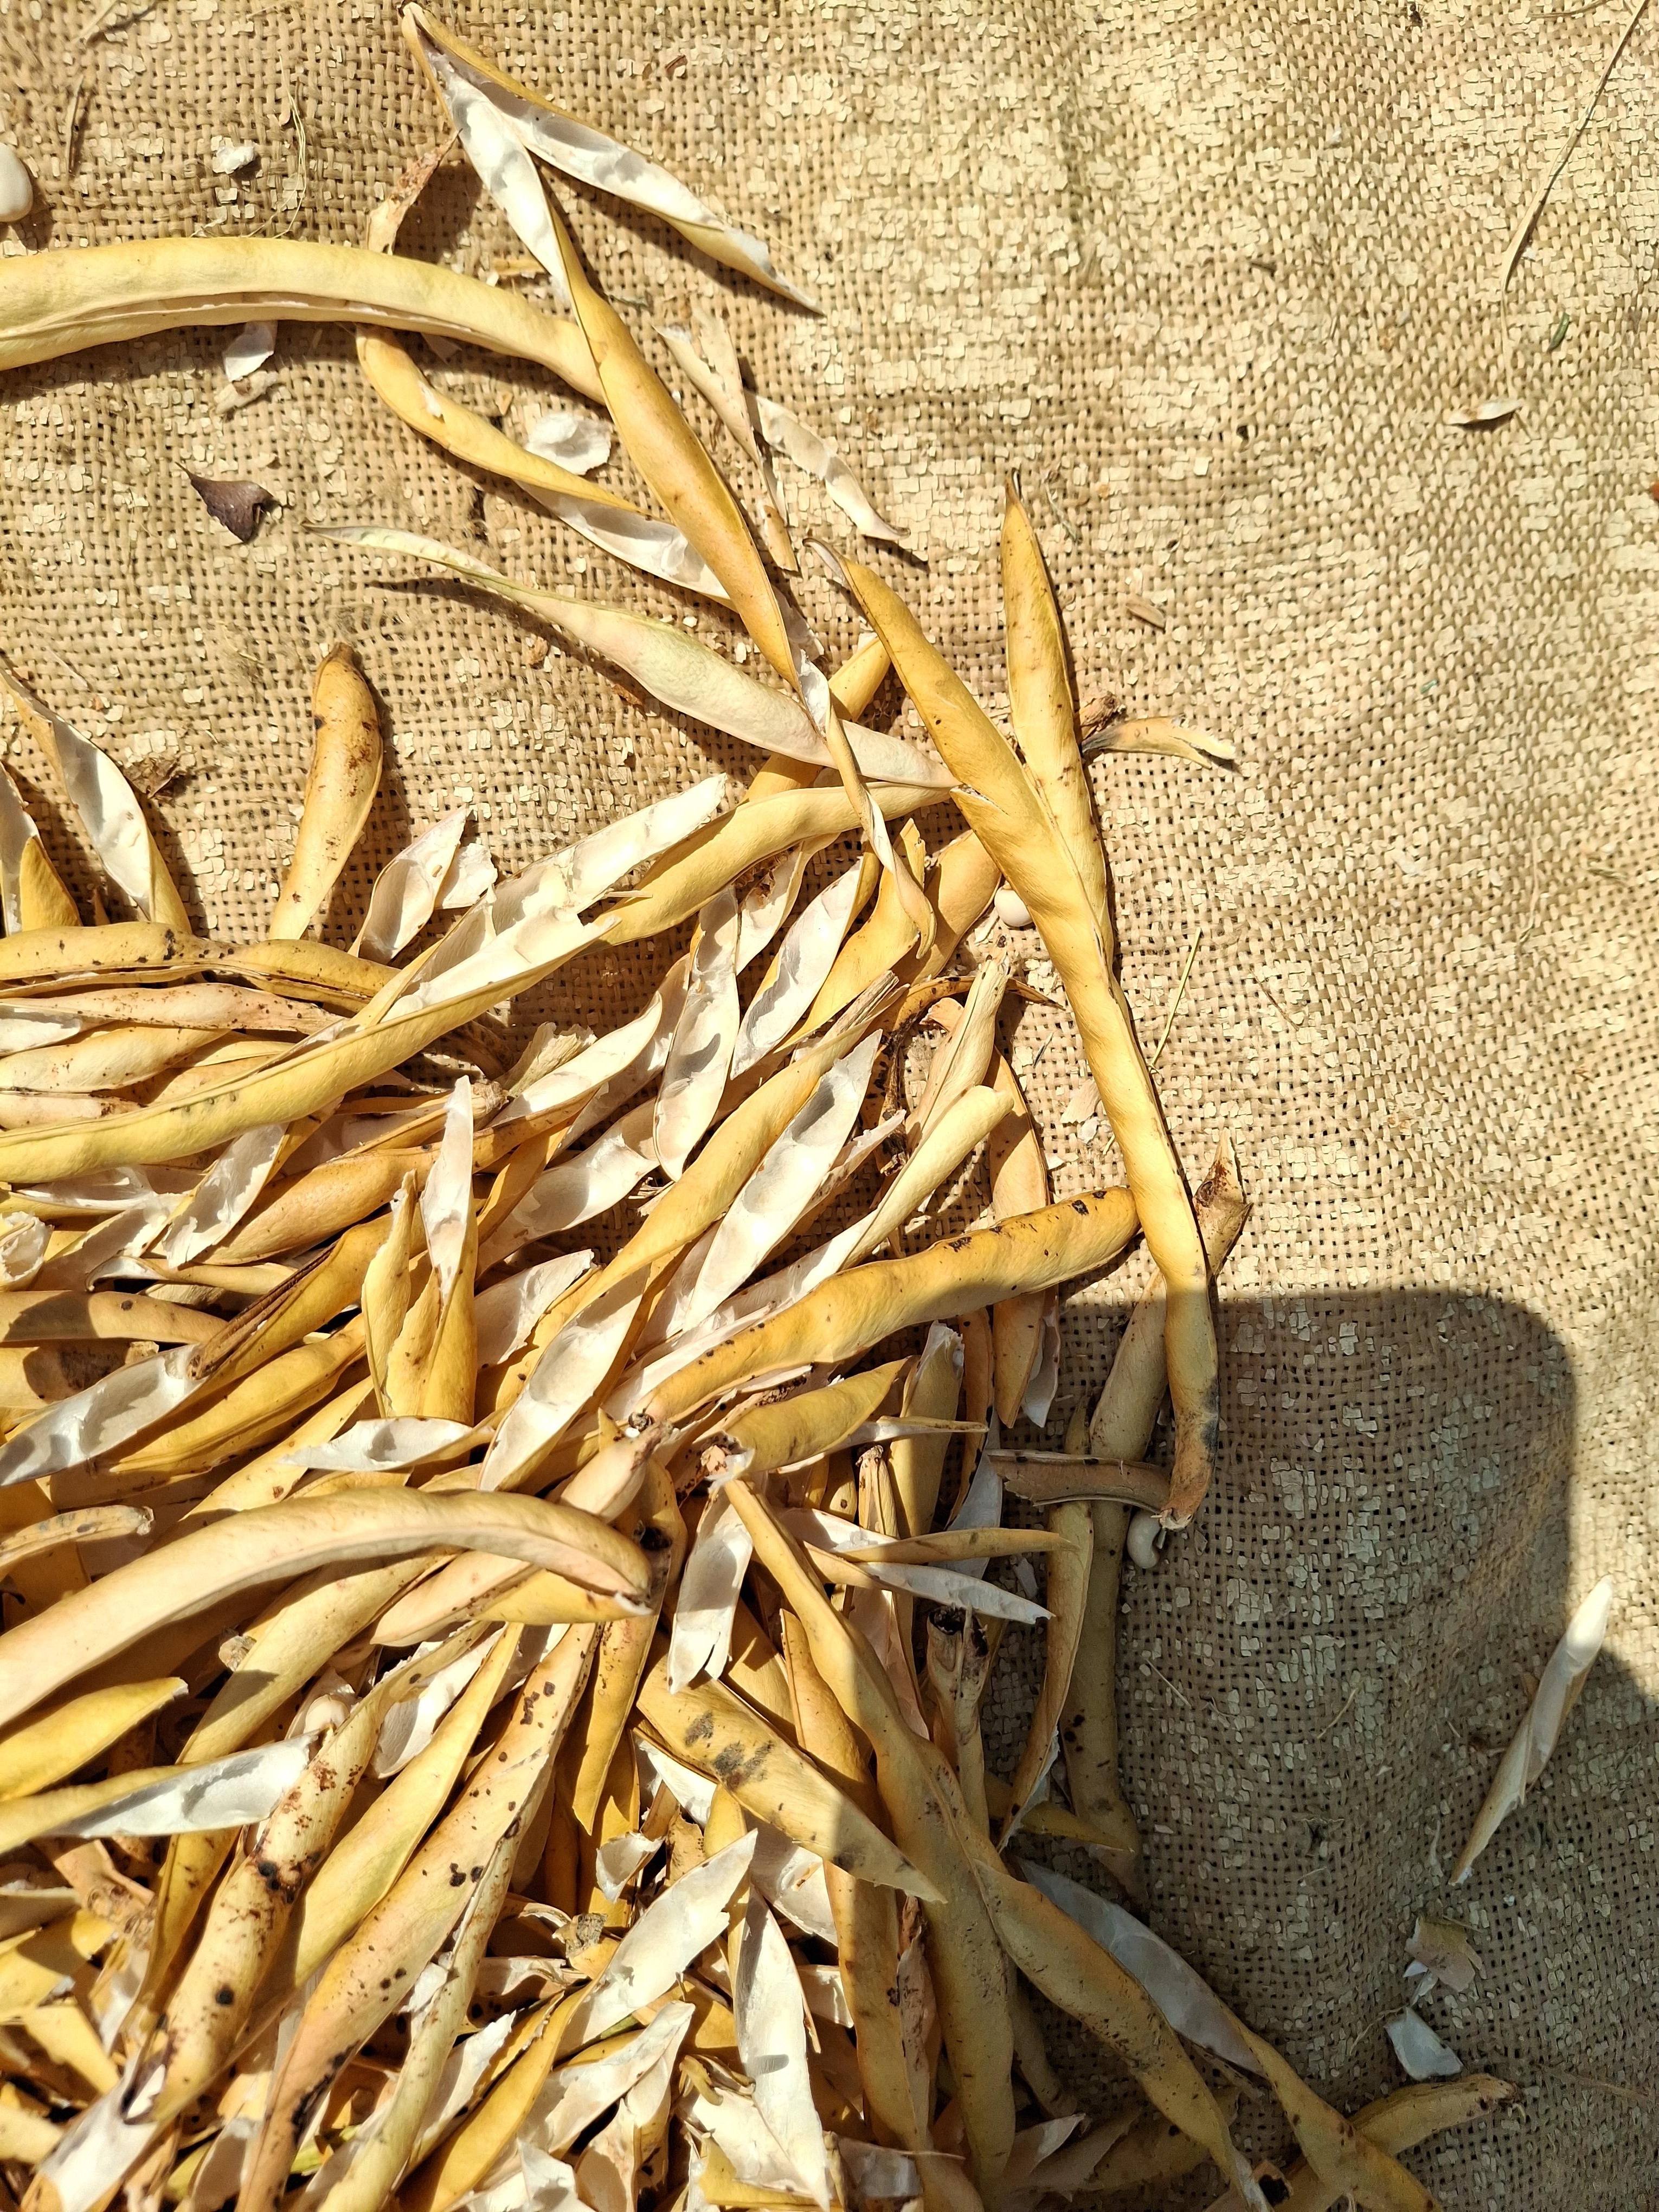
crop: cowpea
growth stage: harvest
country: Nigeria
